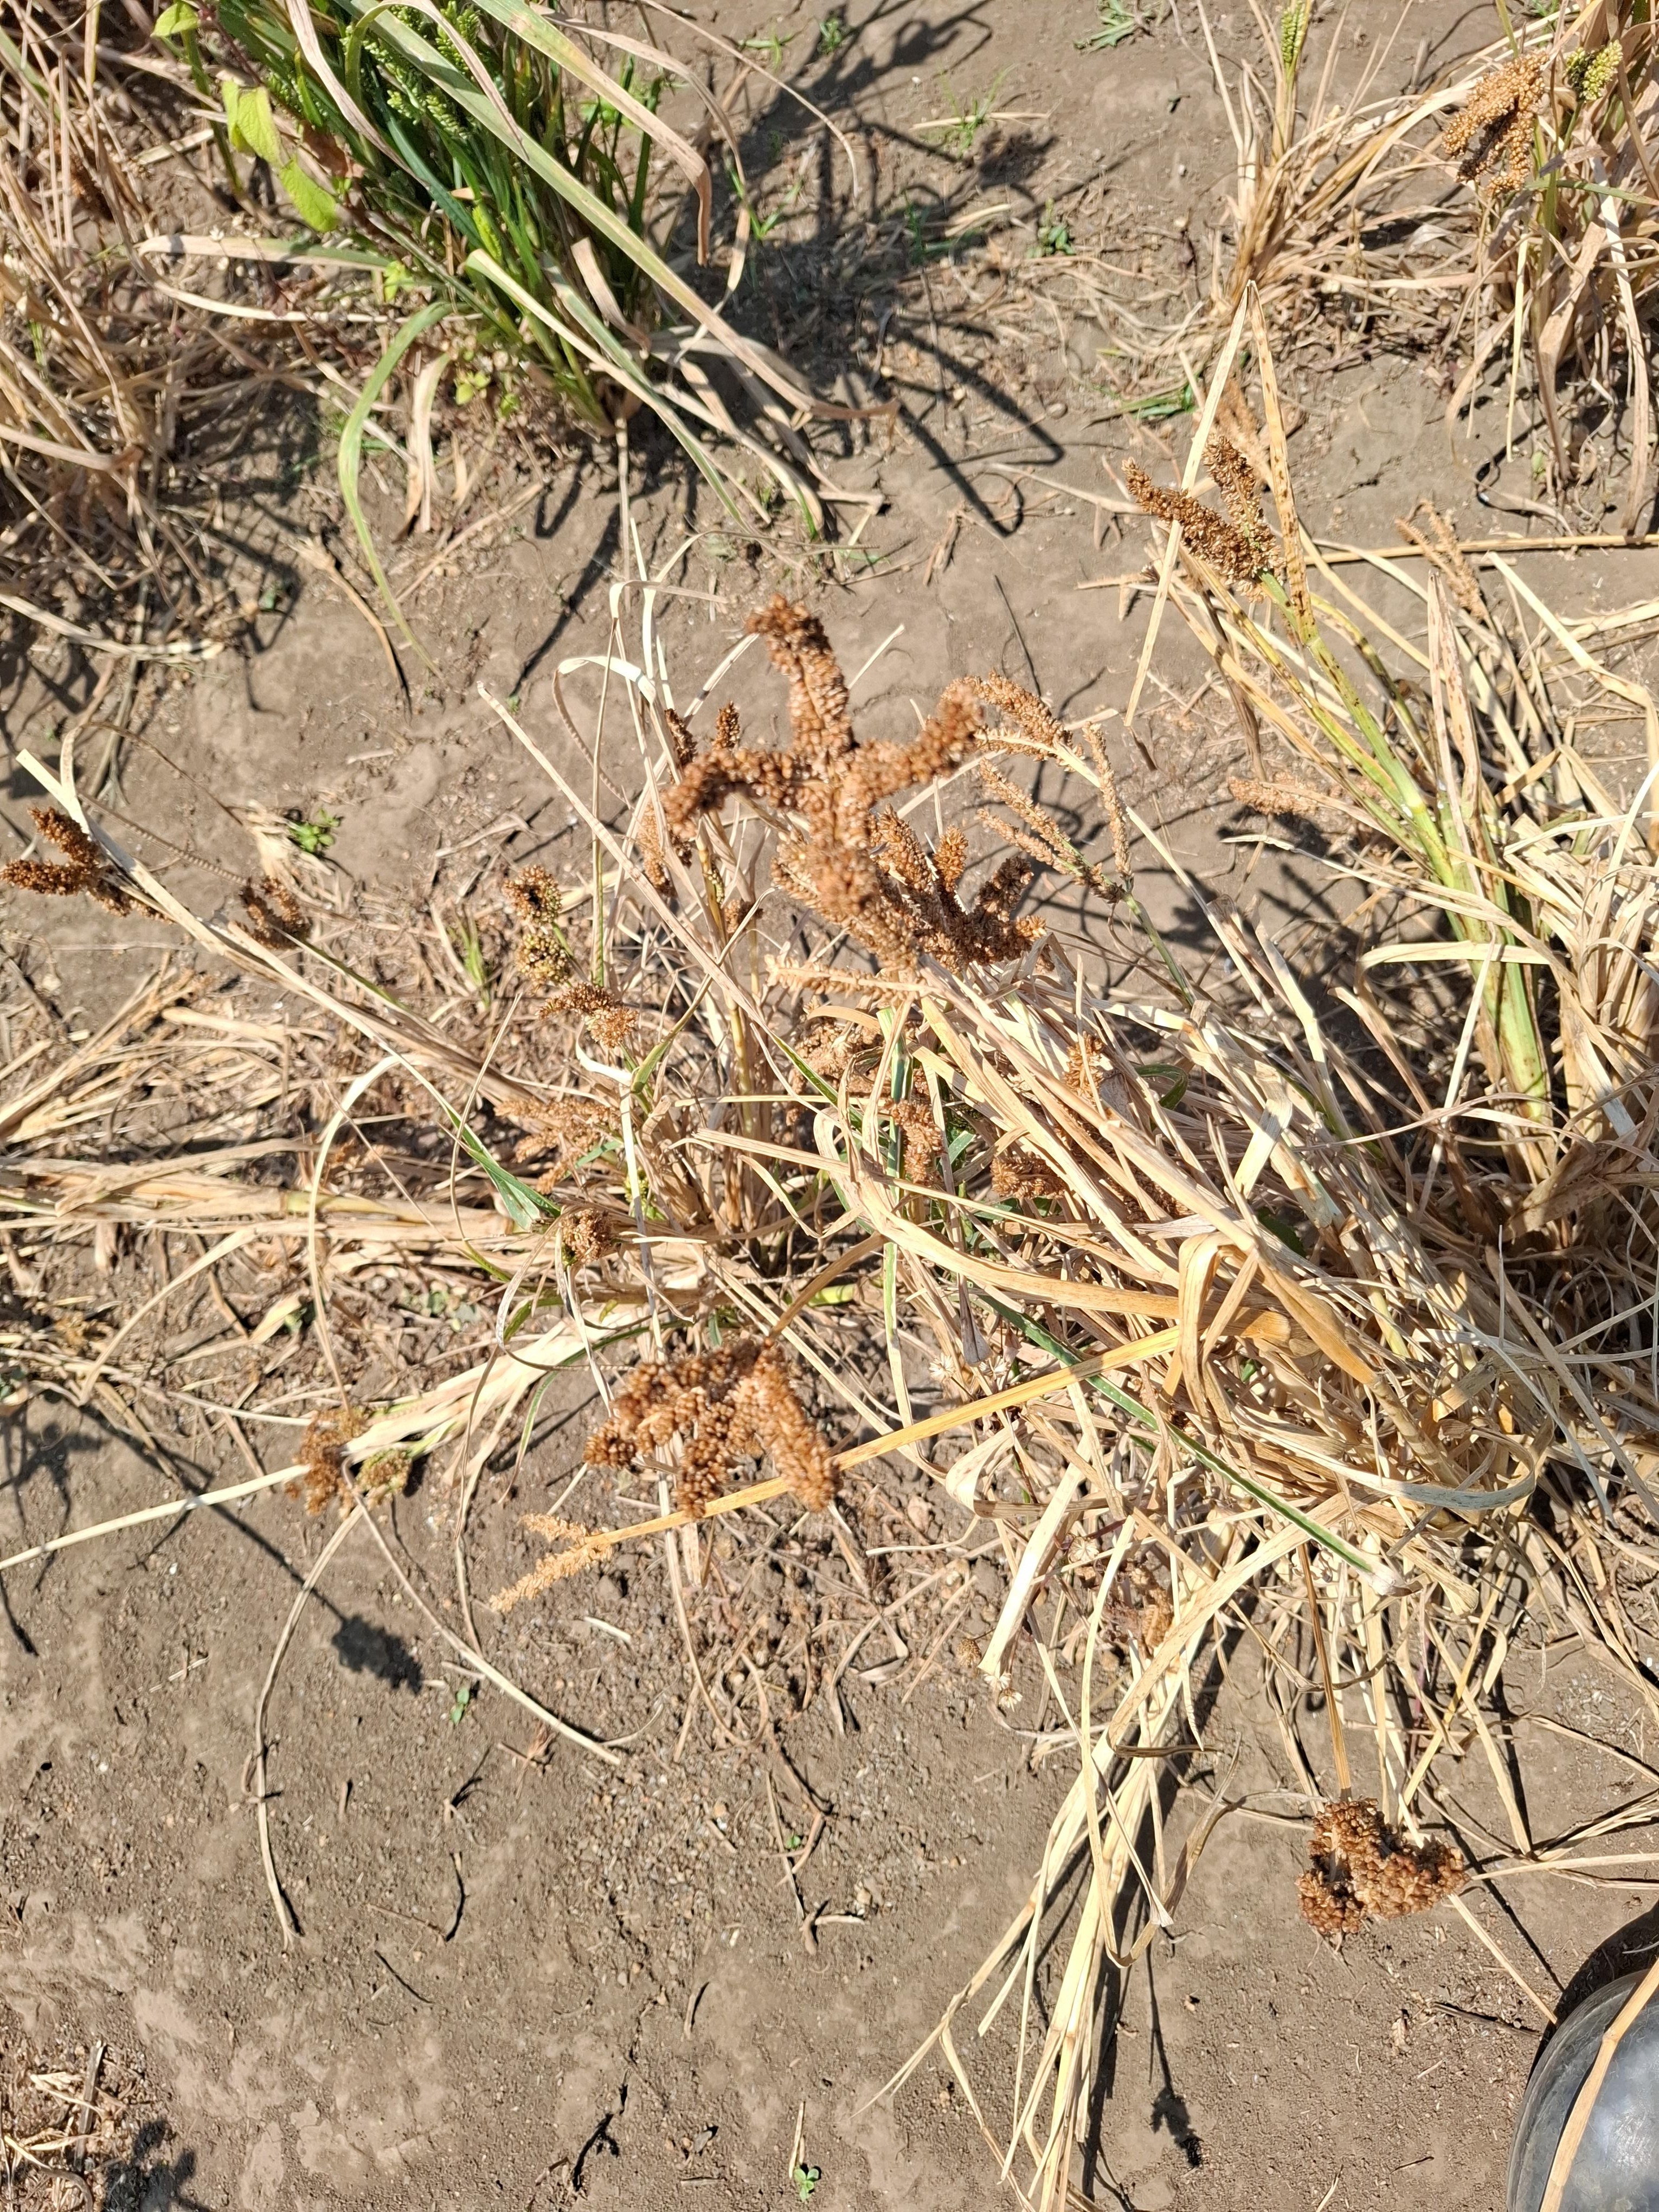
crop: finger millet
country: Tanzania
